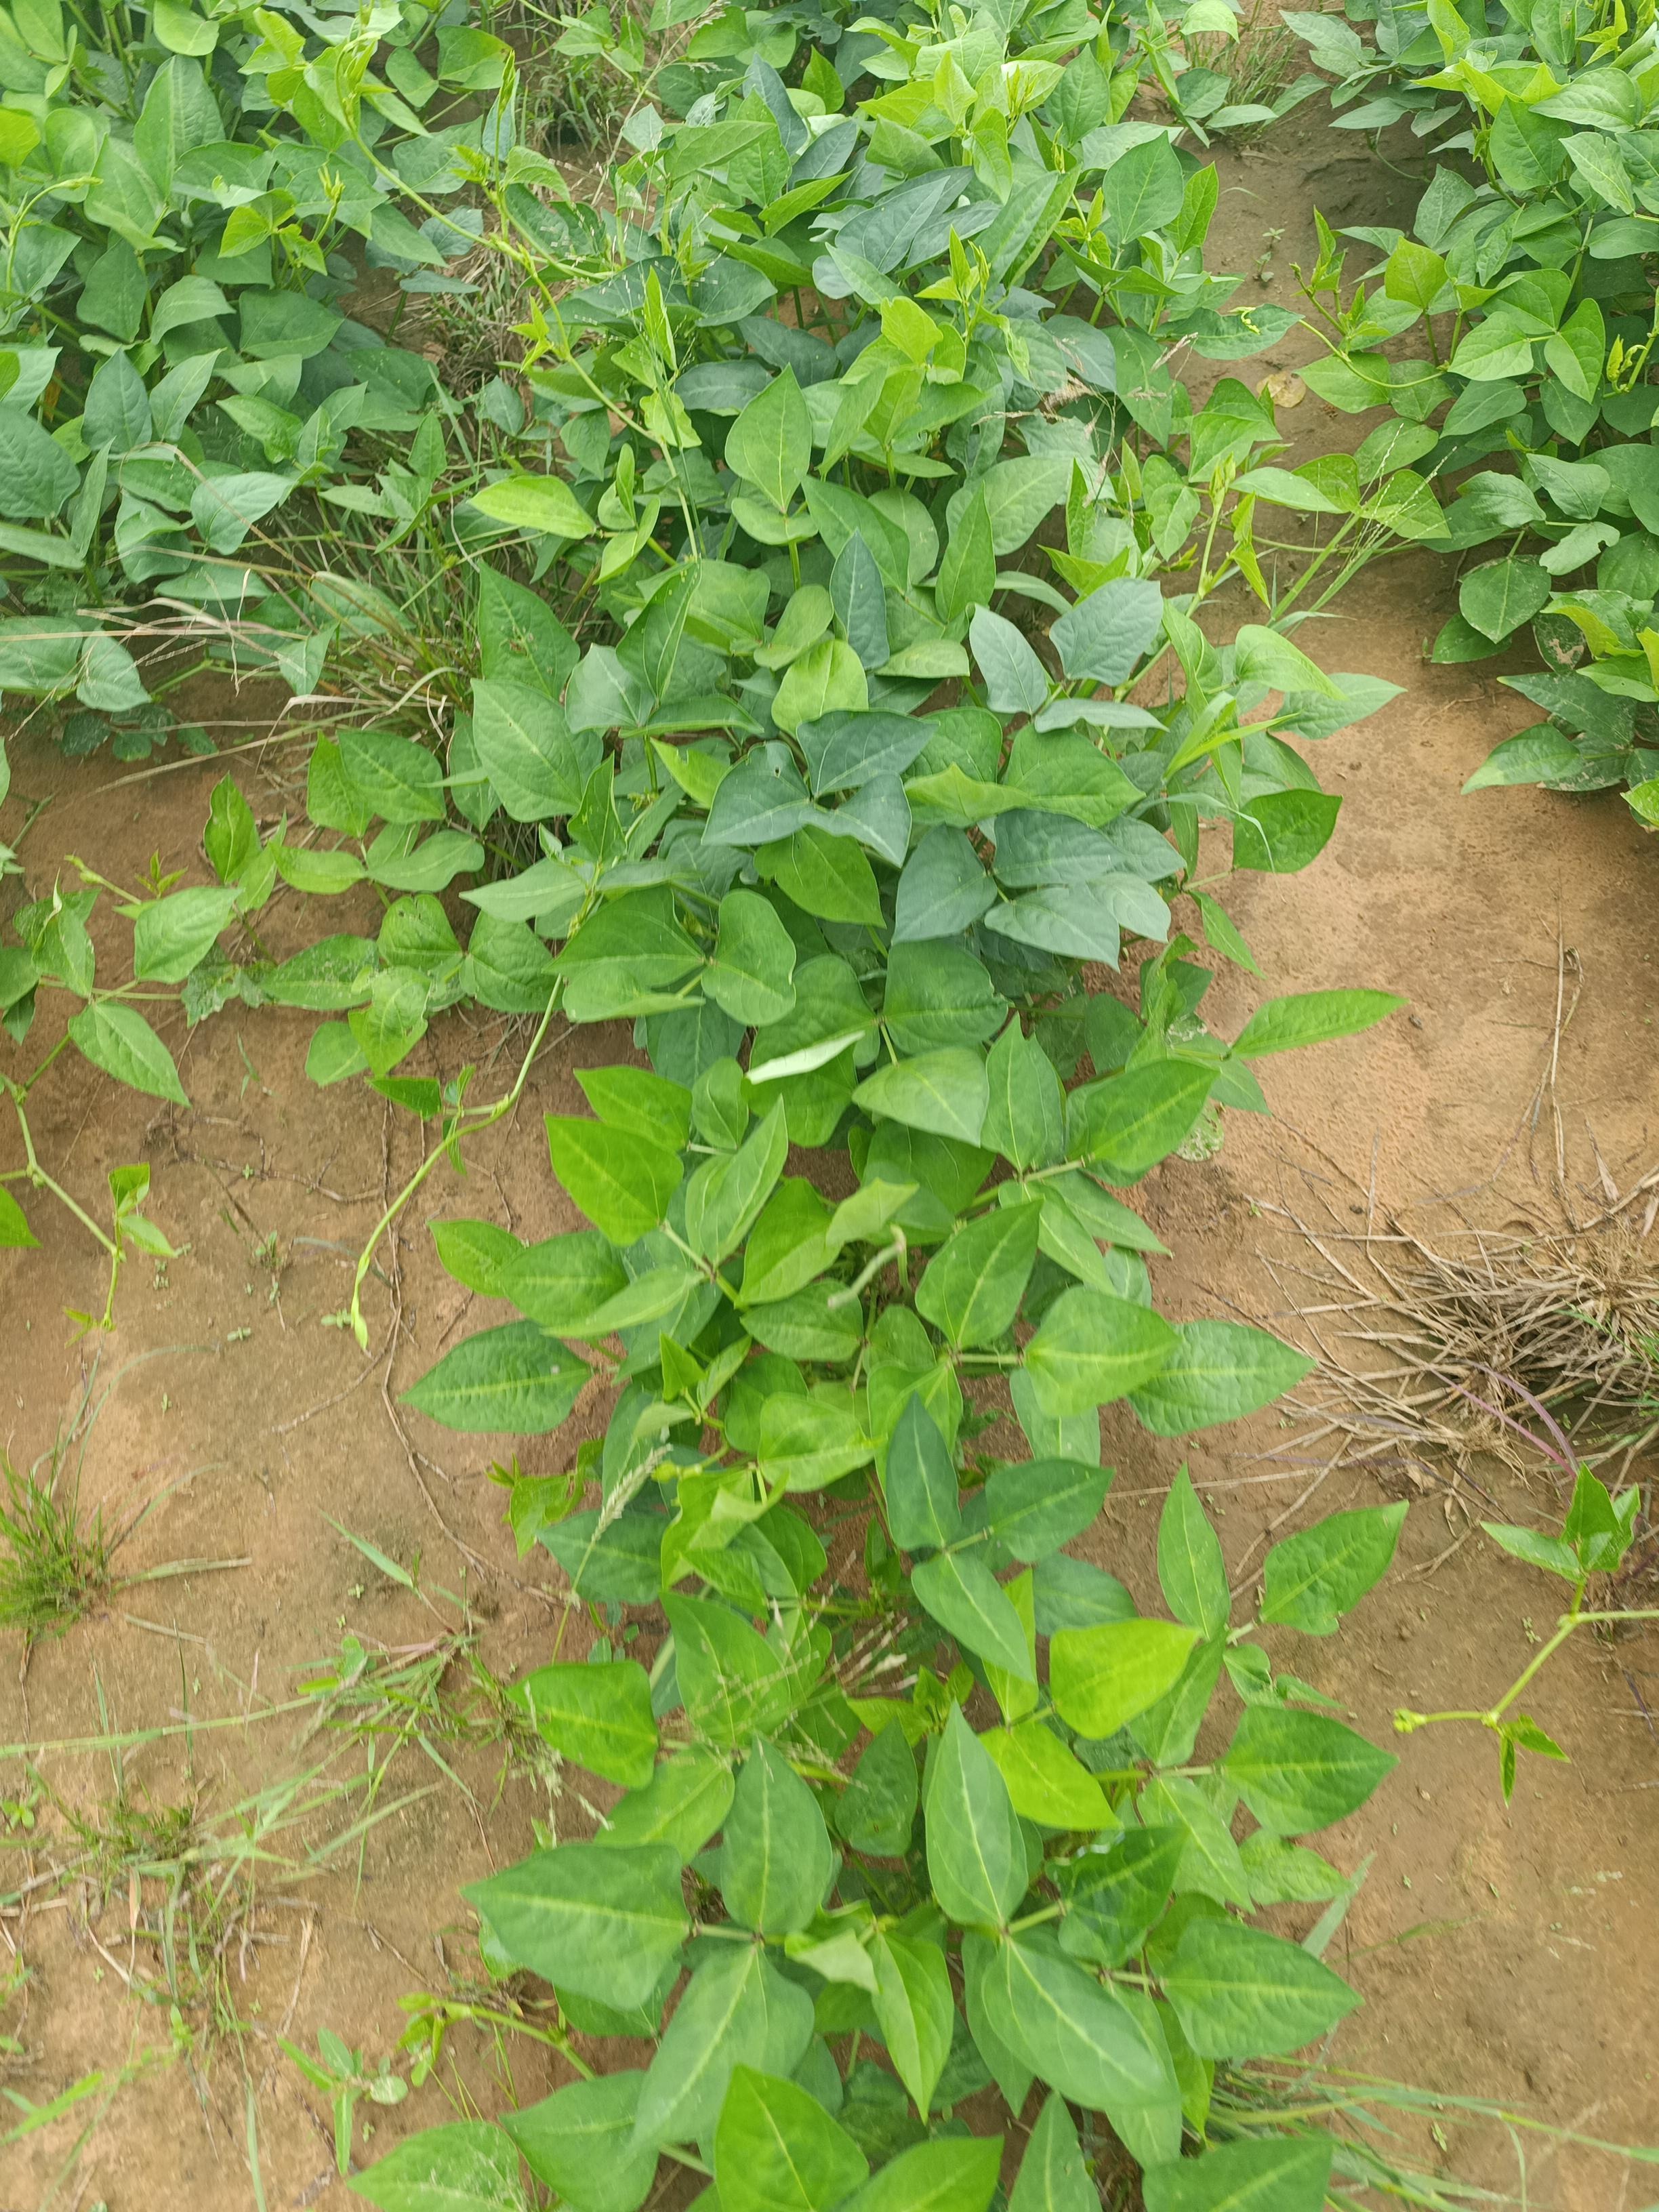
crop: cowpea
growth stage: development pod
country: Nigeria
